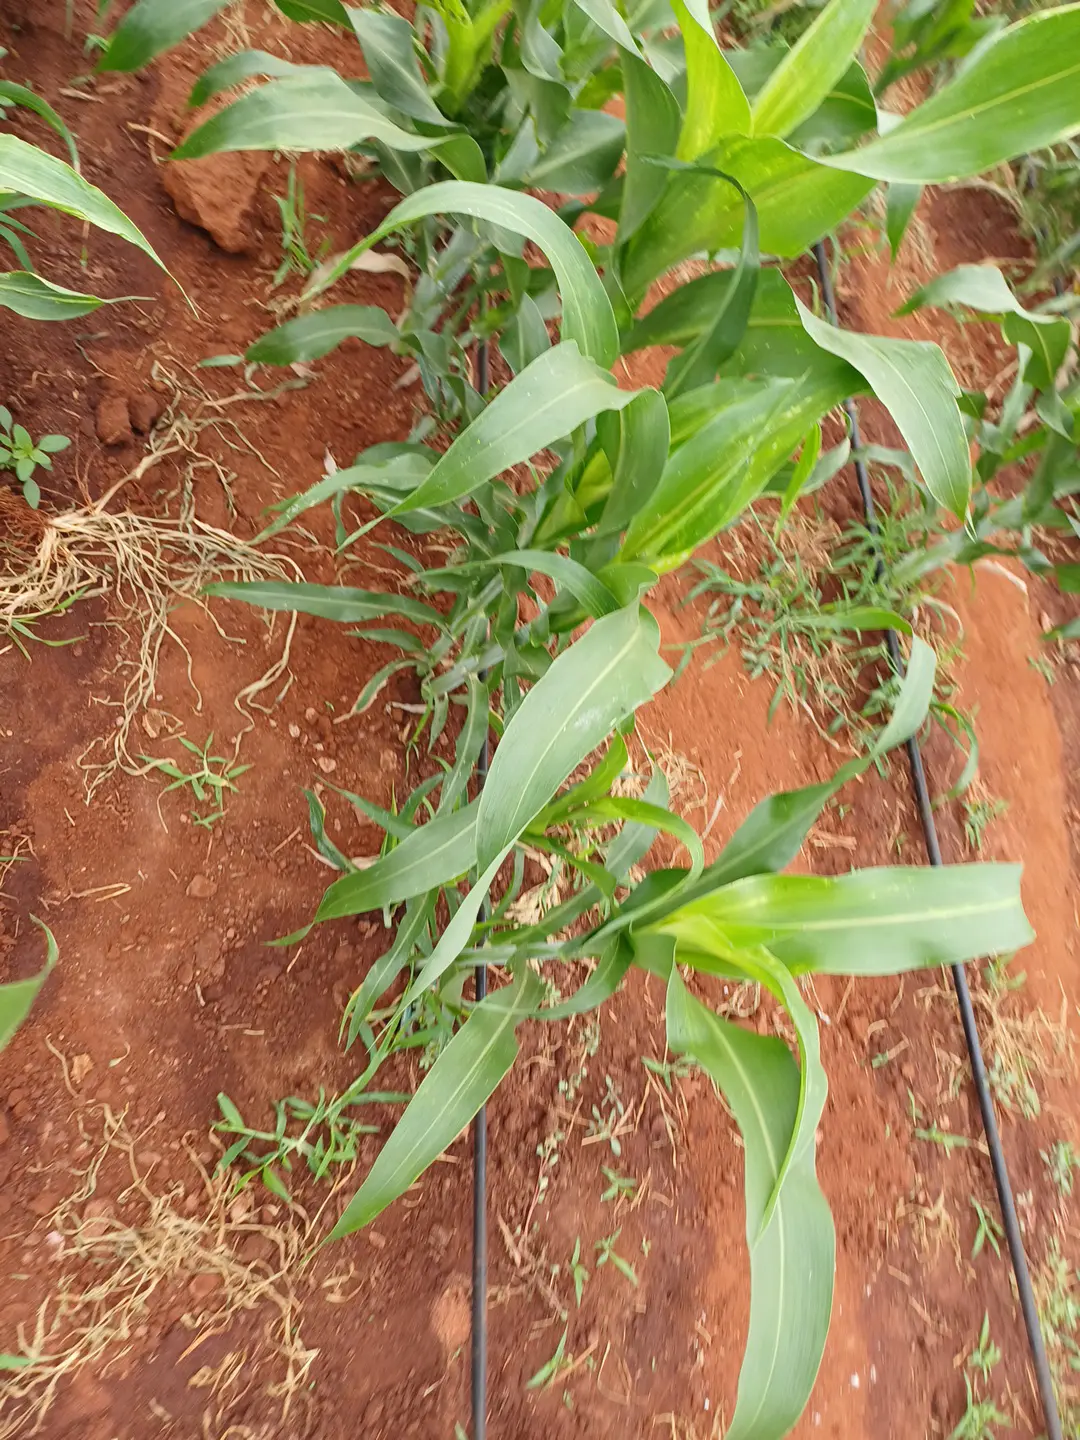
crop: sorghum
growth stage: vegetative
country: Kenya
